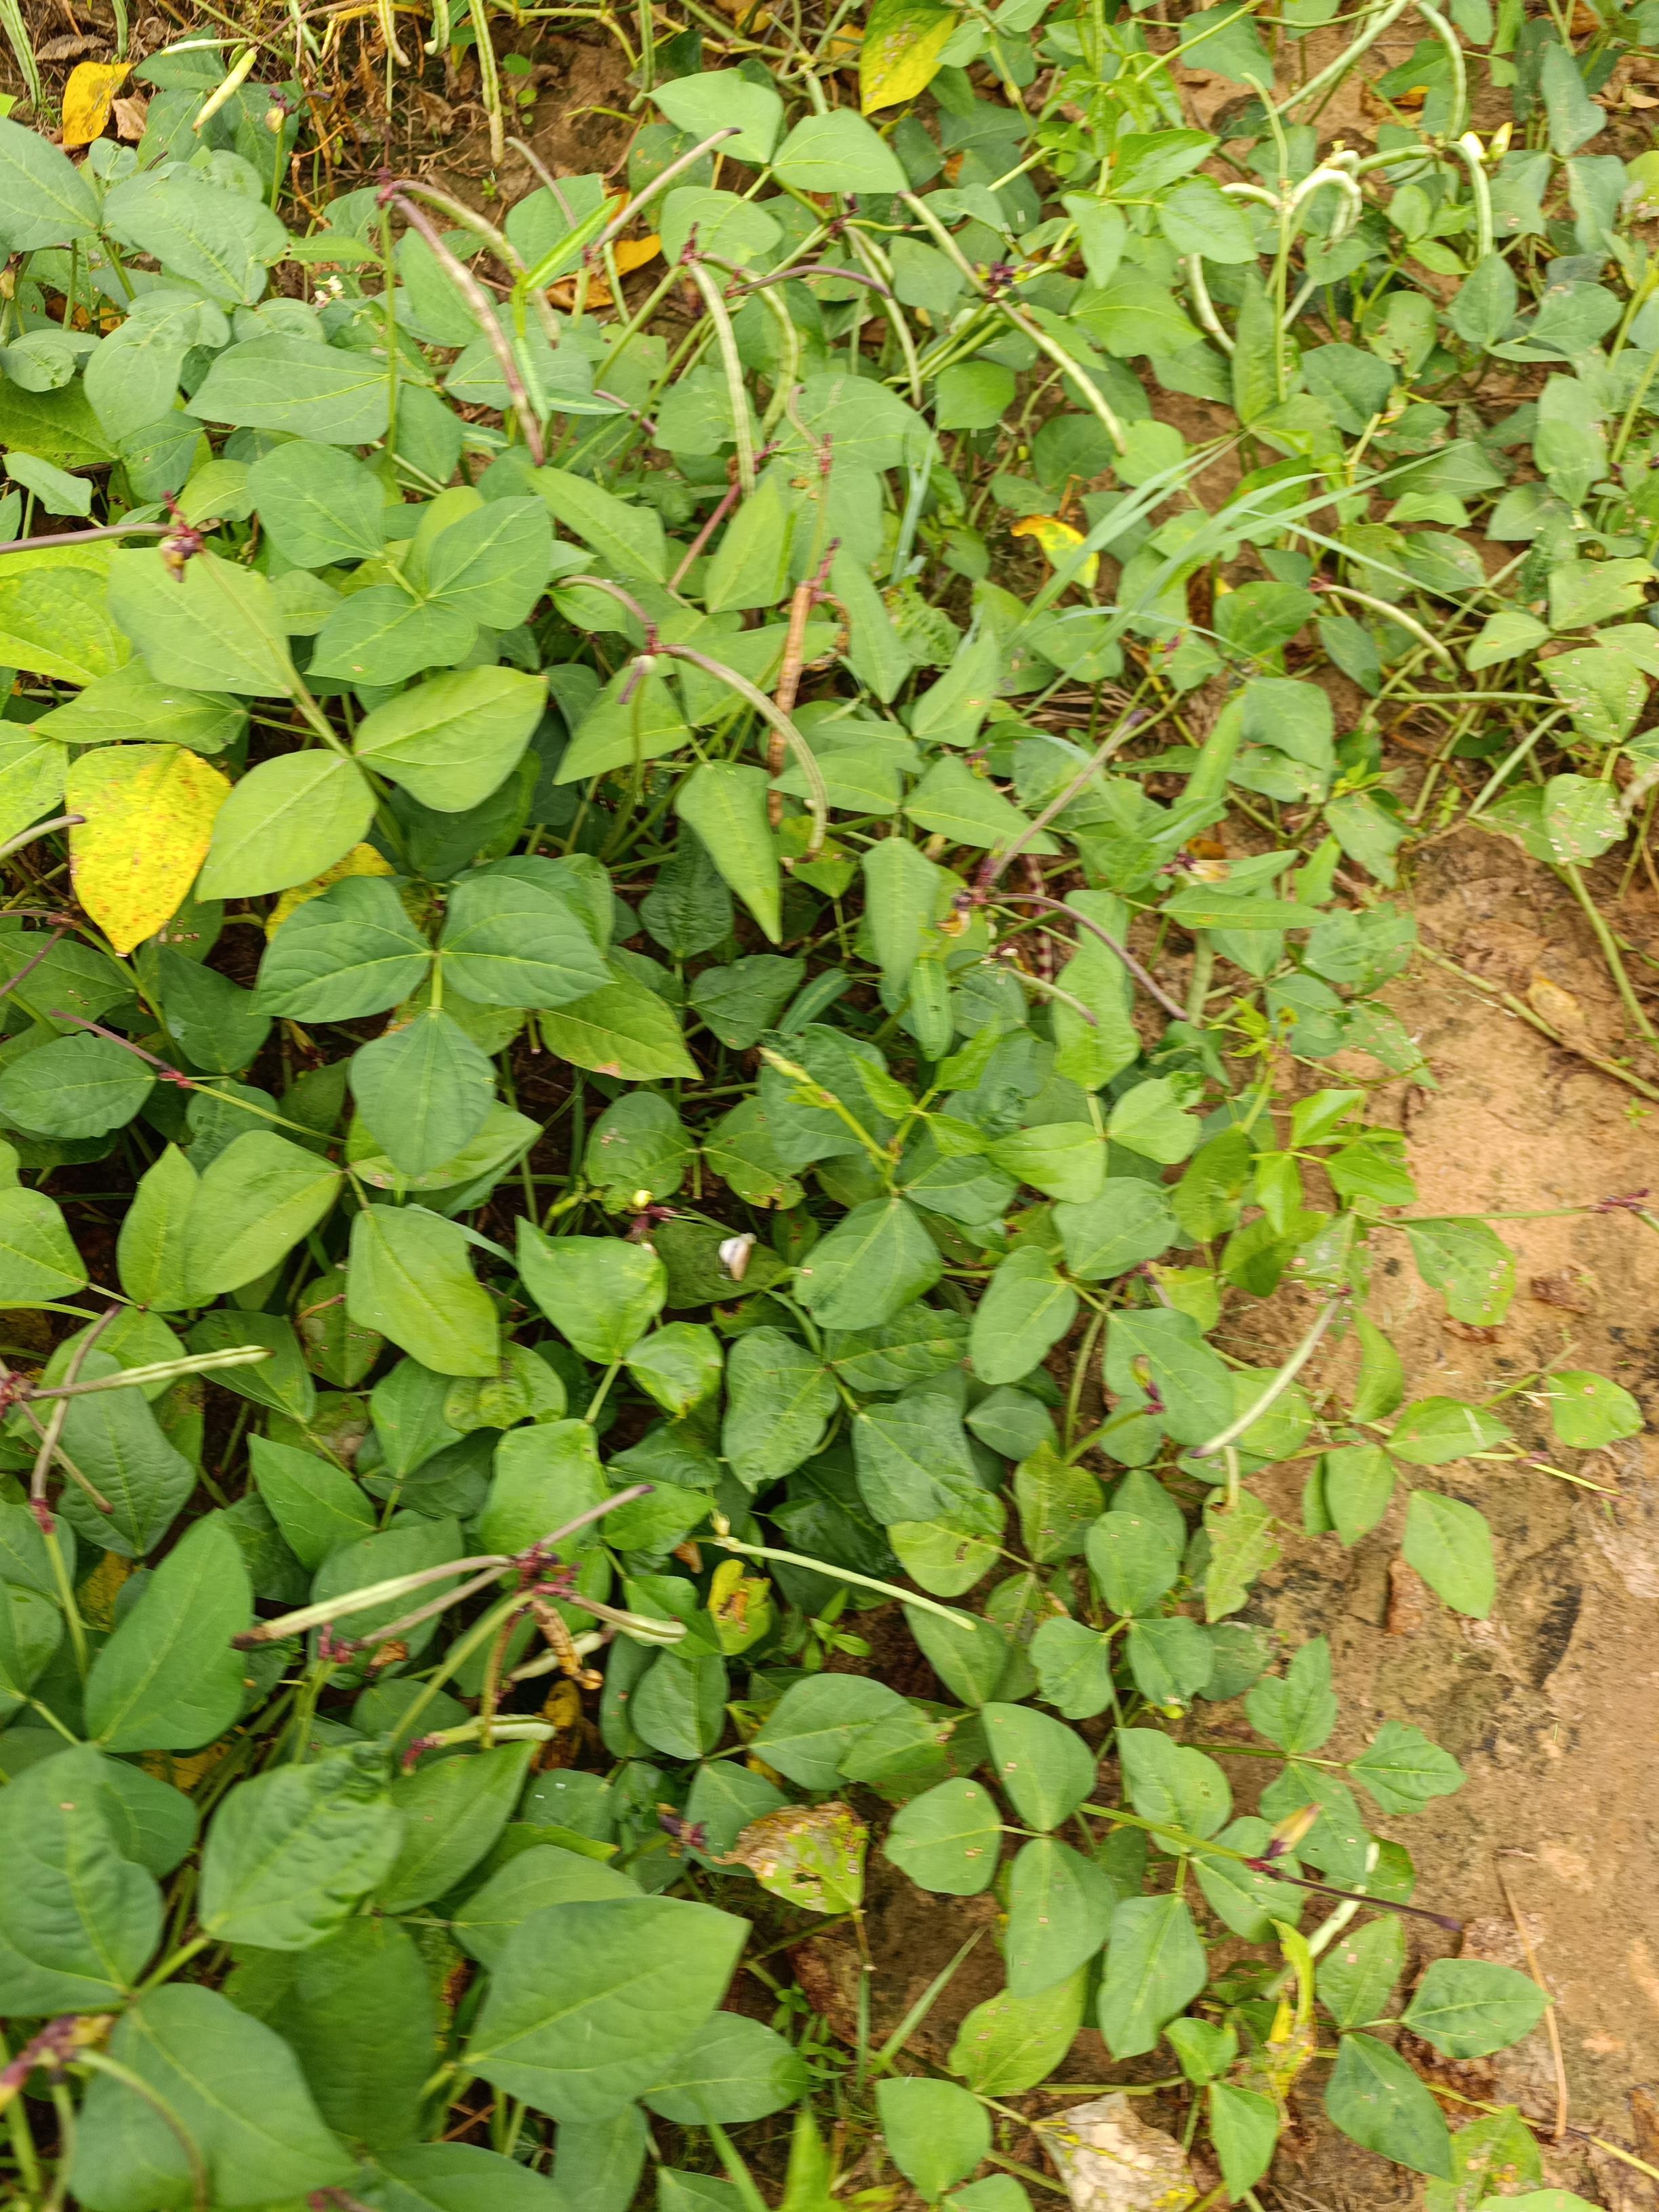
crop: cowpea
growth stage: maturity
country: Nigeria
